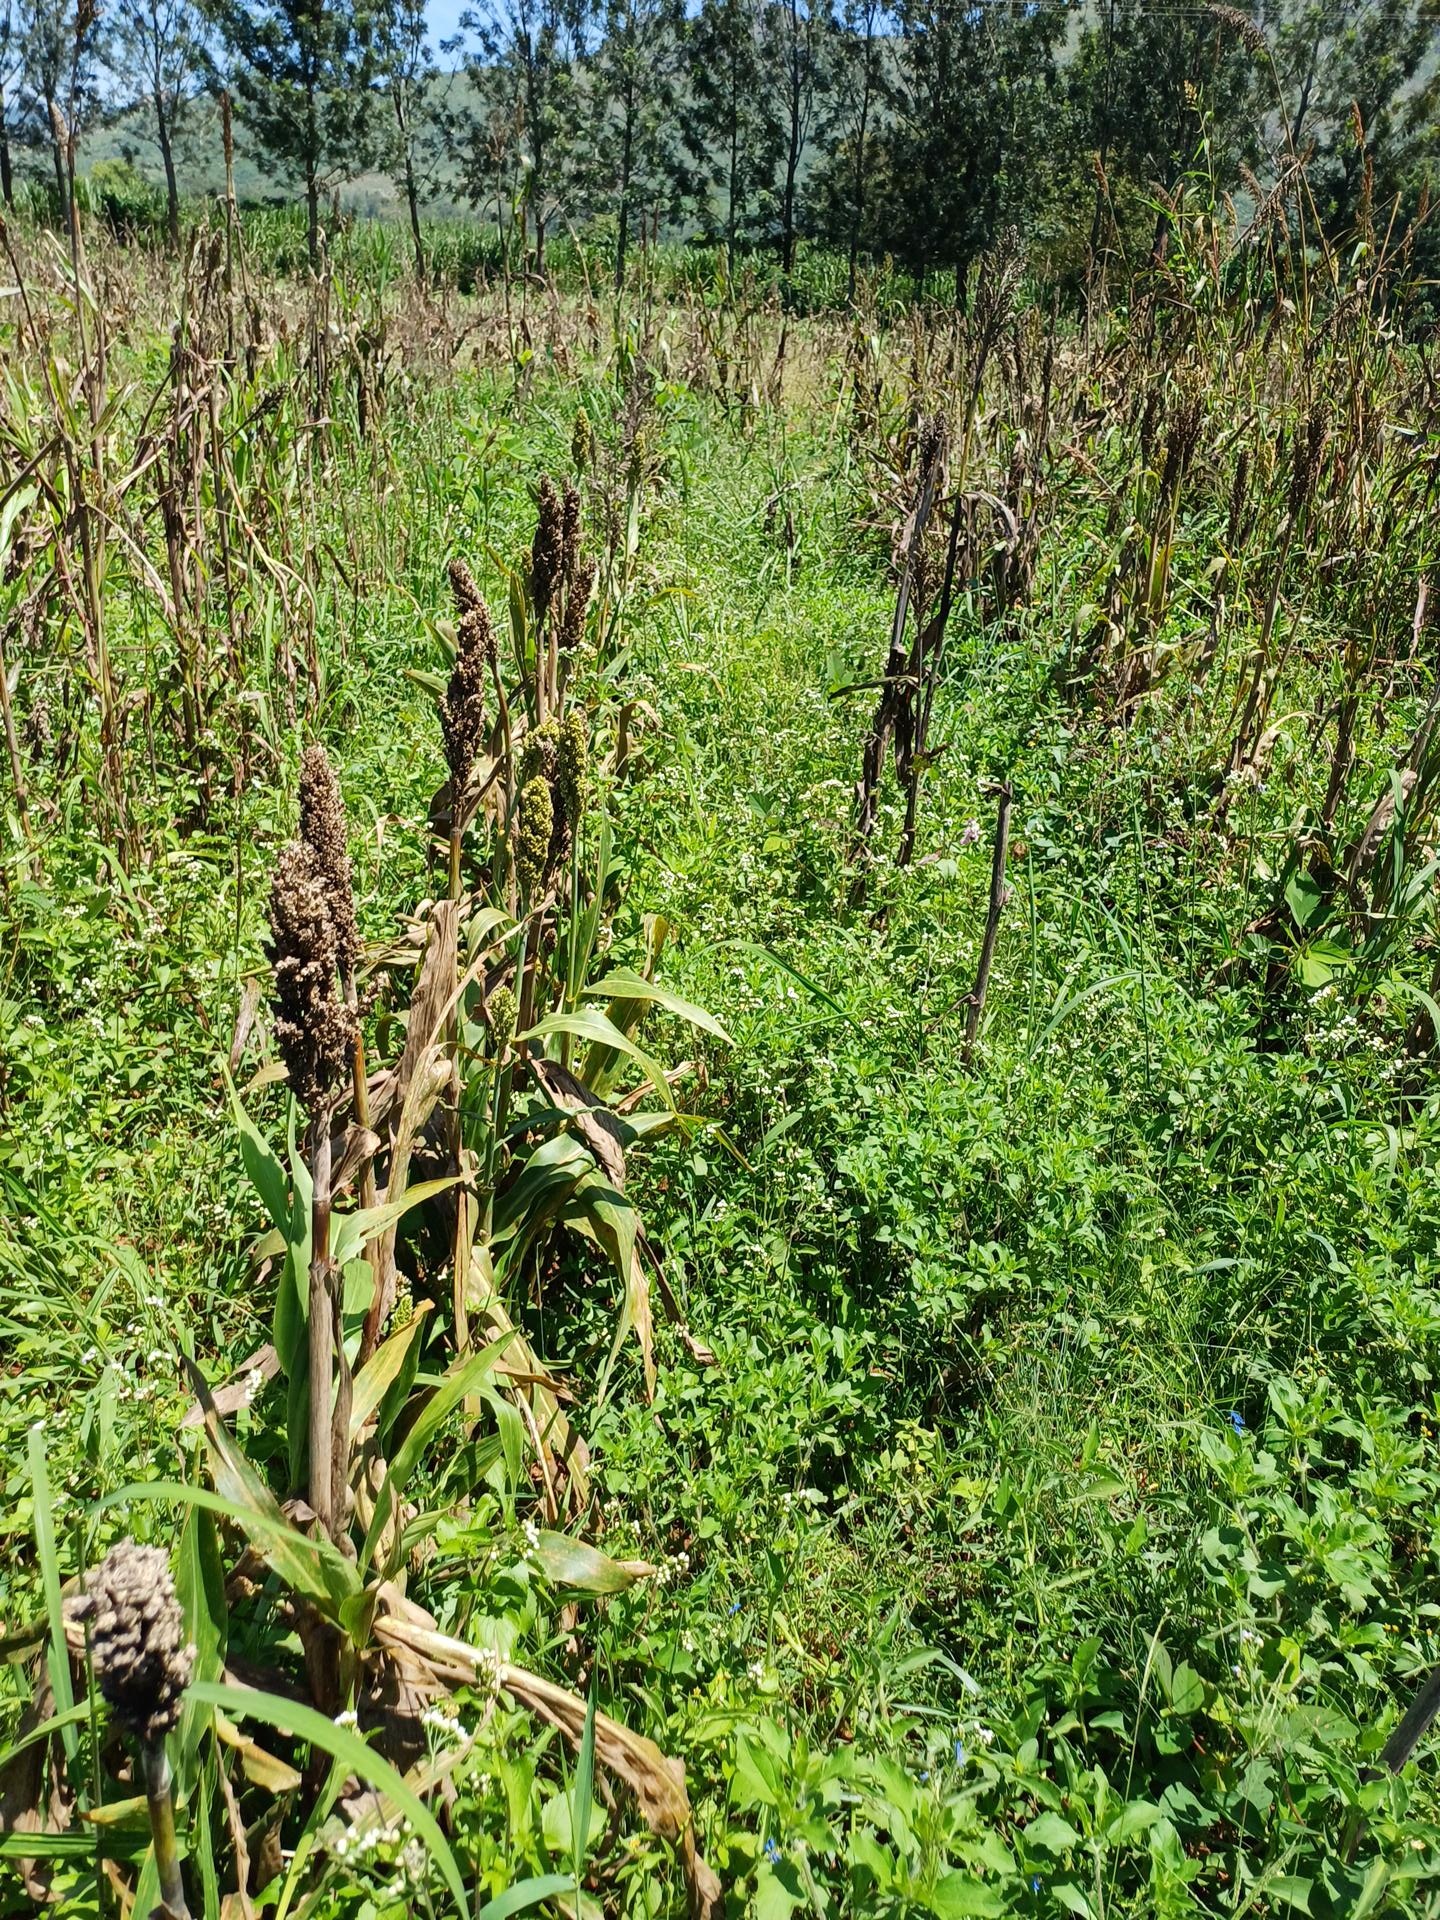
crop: sorghum
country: Kenya
